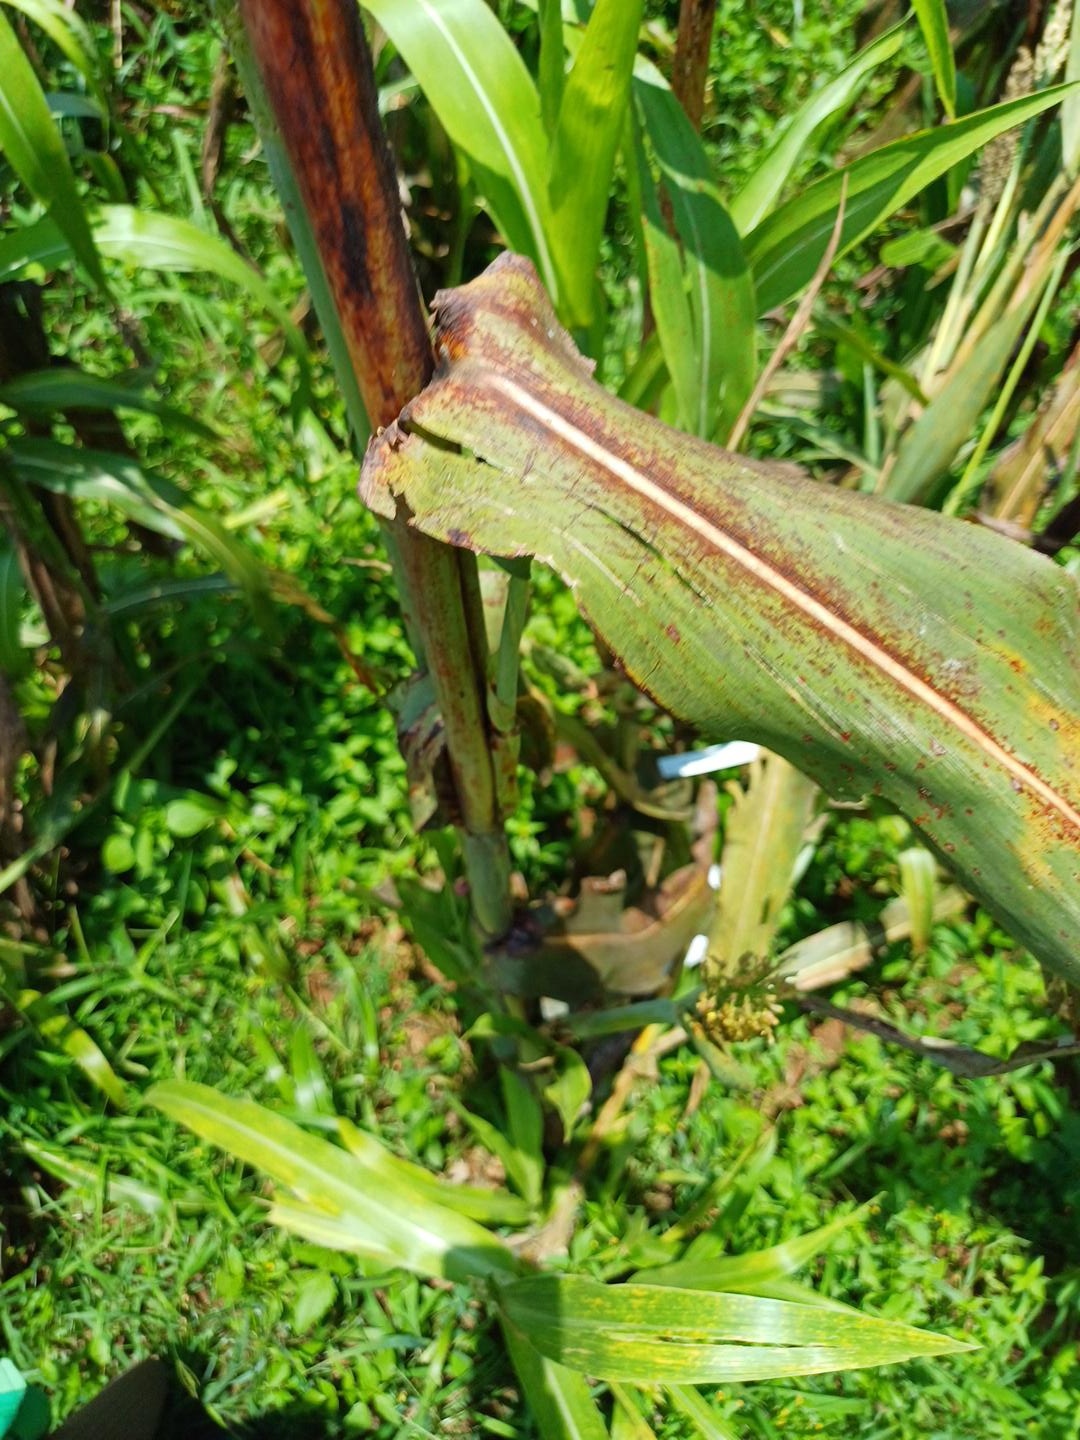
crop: sorghum
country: Kenya
